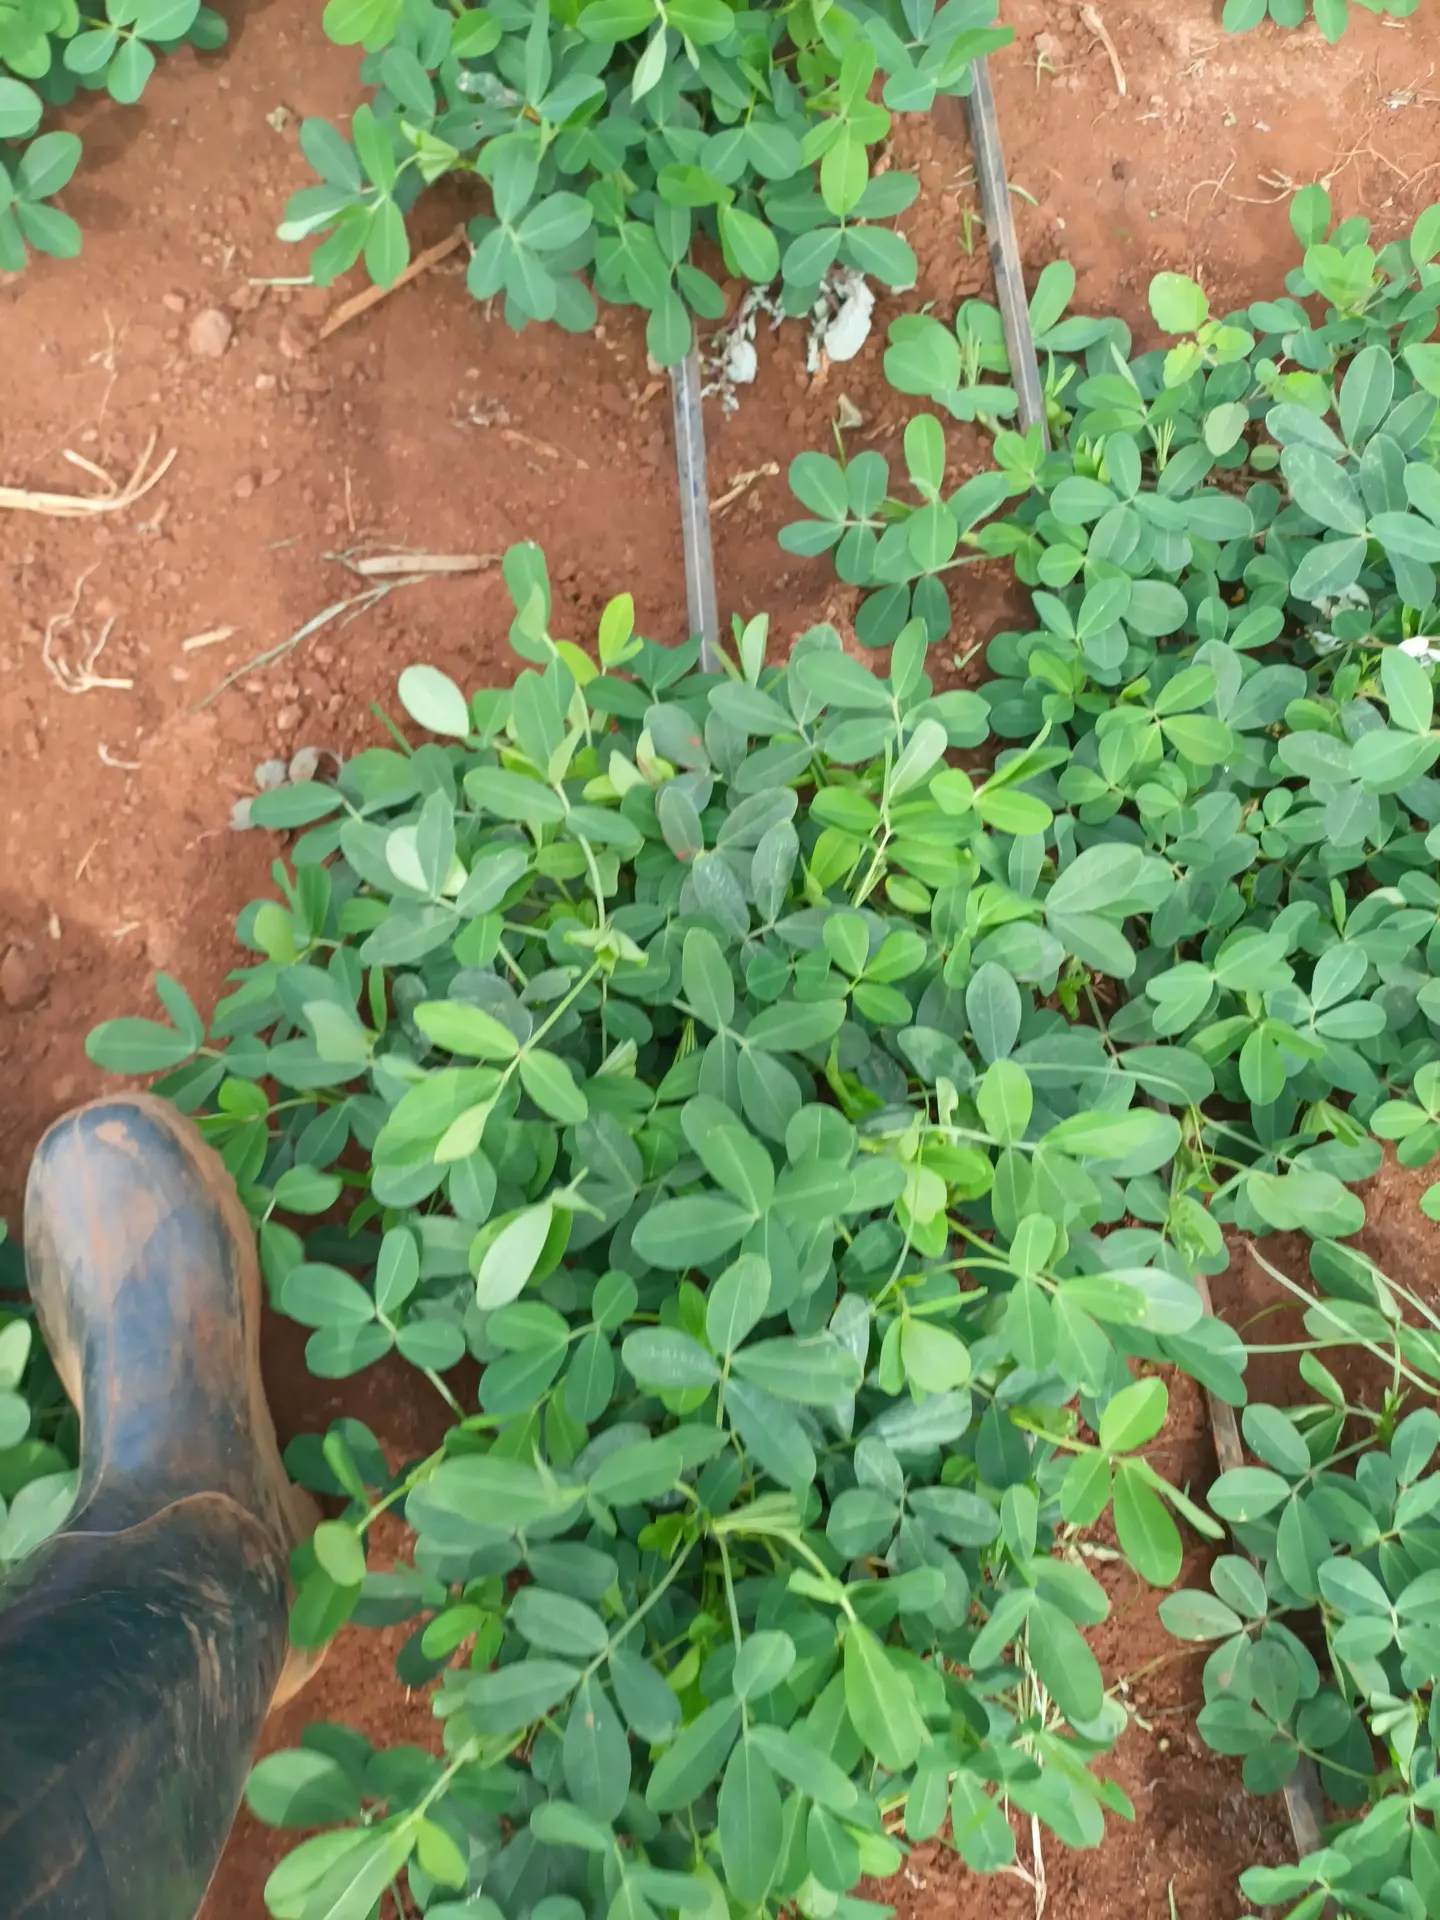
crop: groundnut
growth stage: flowering
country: Kenya
